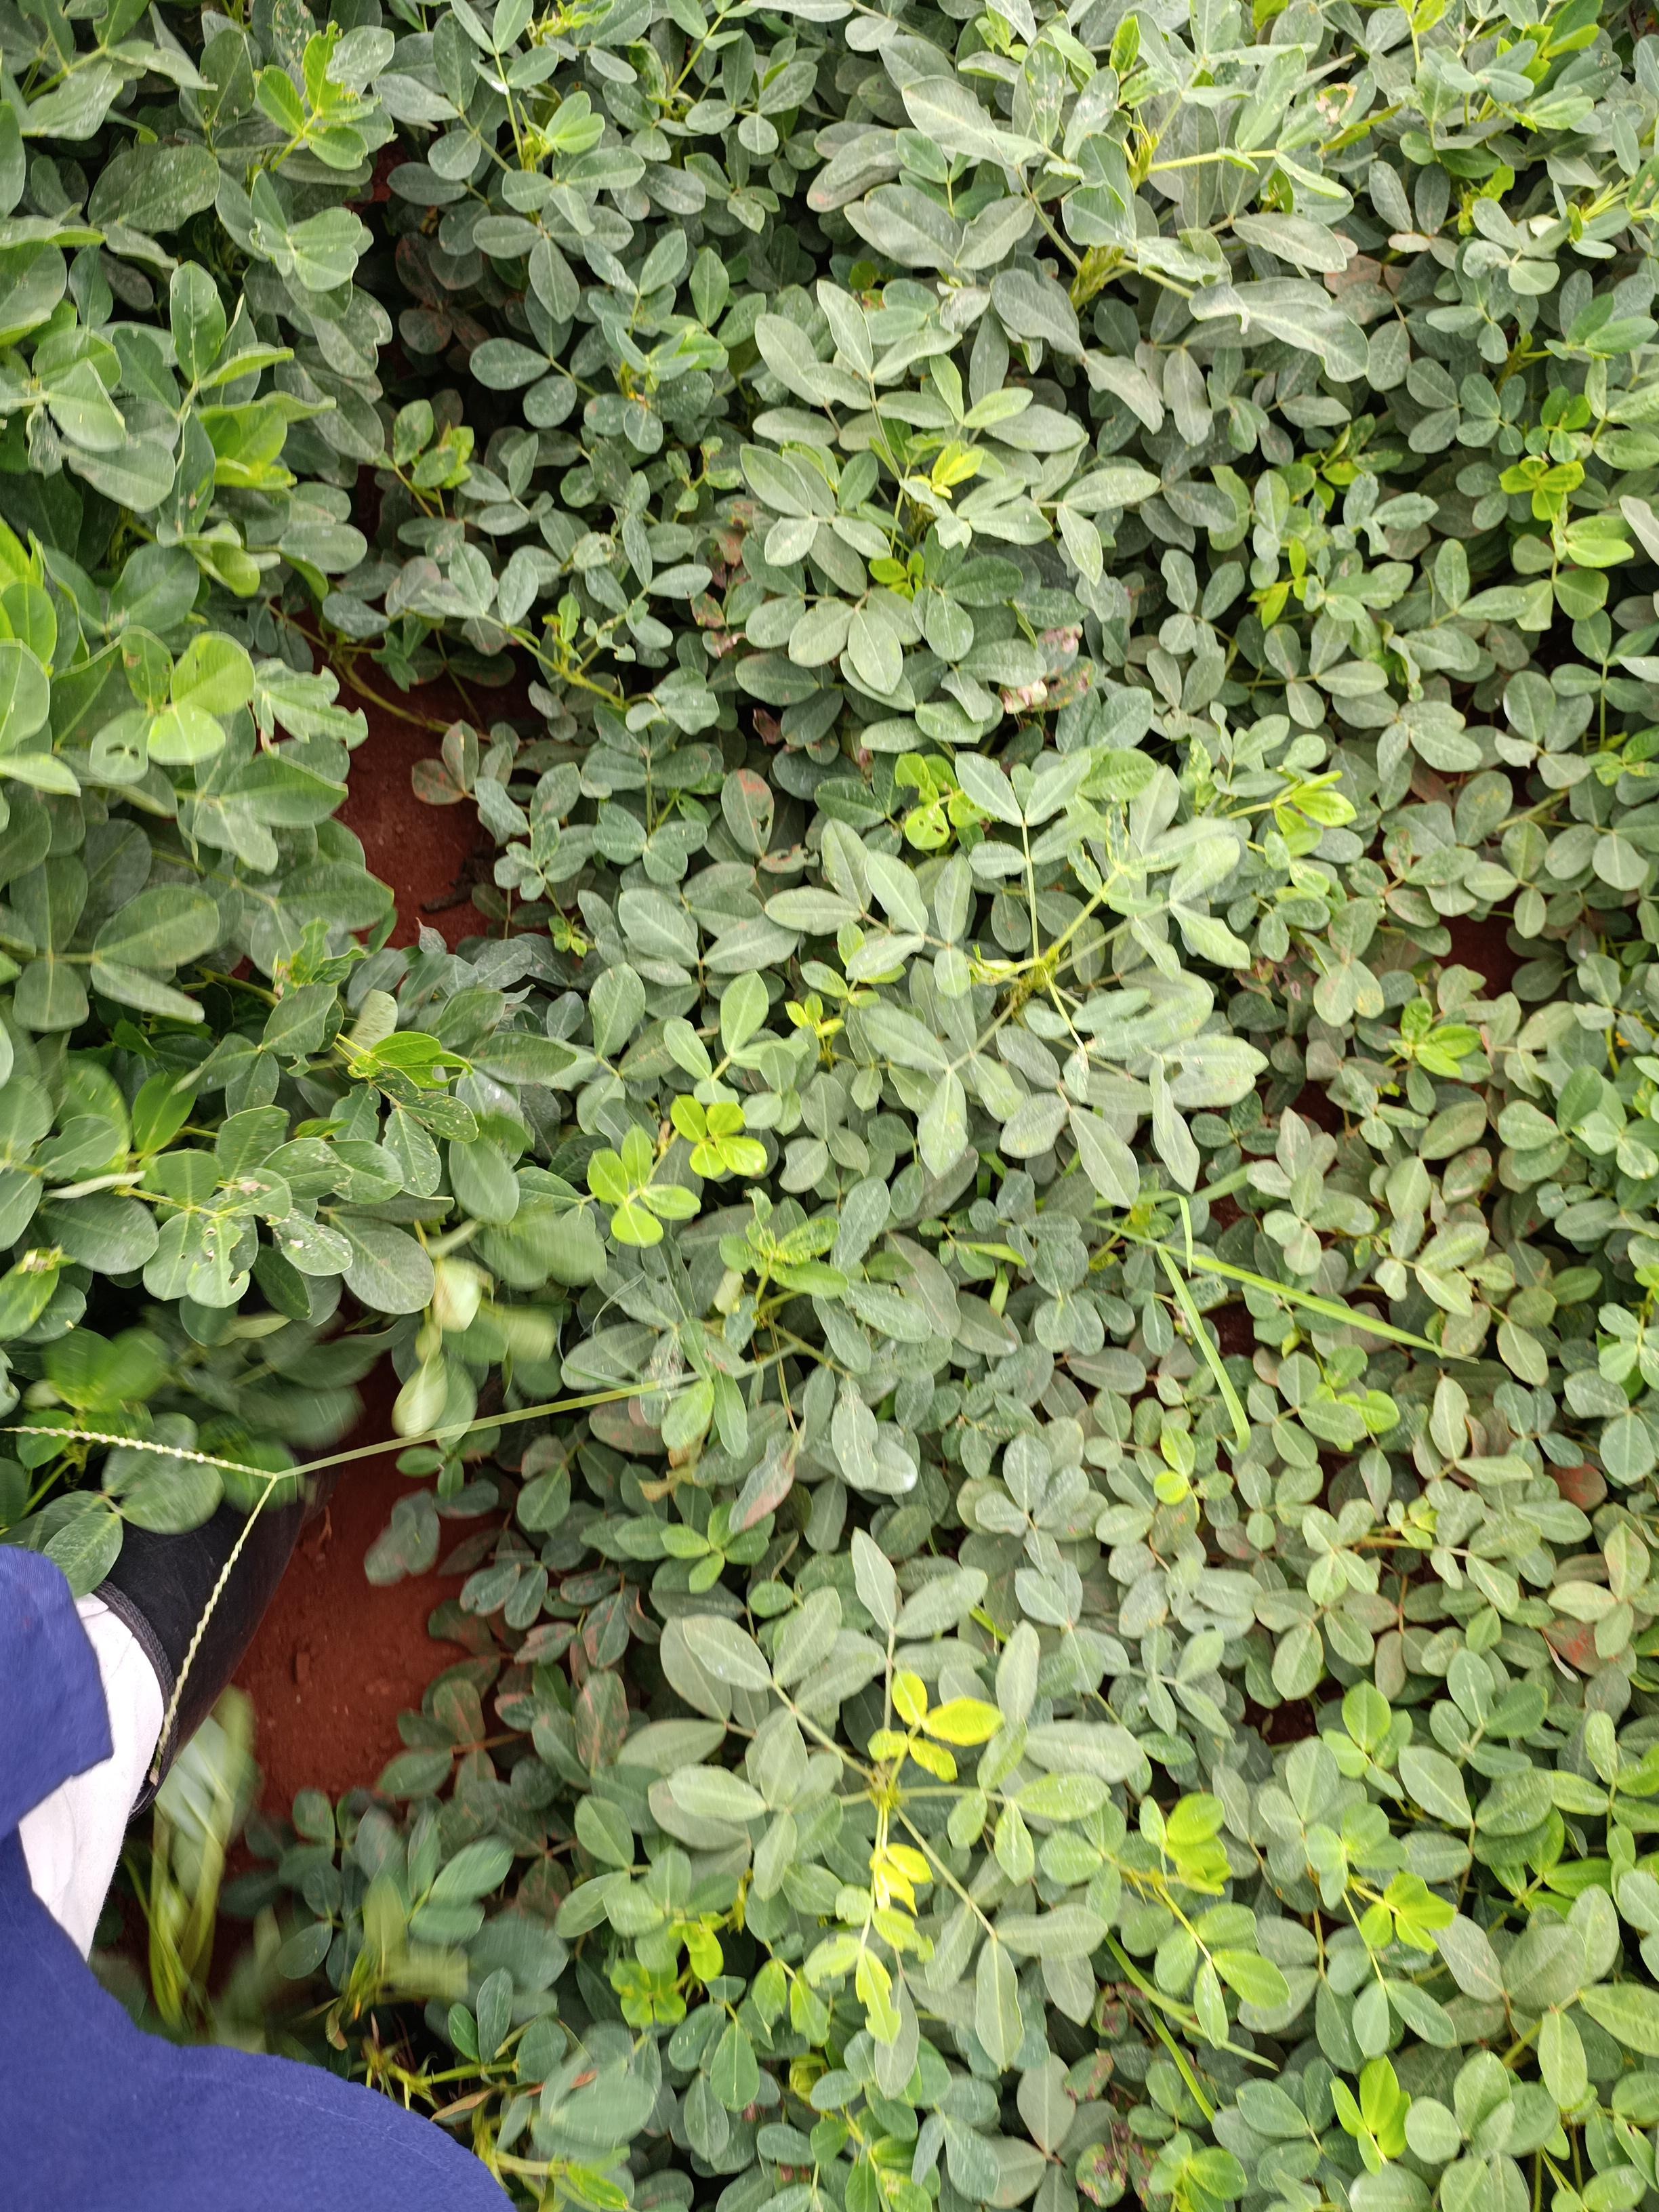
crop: groundnut
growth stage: pegging
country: Kenya
